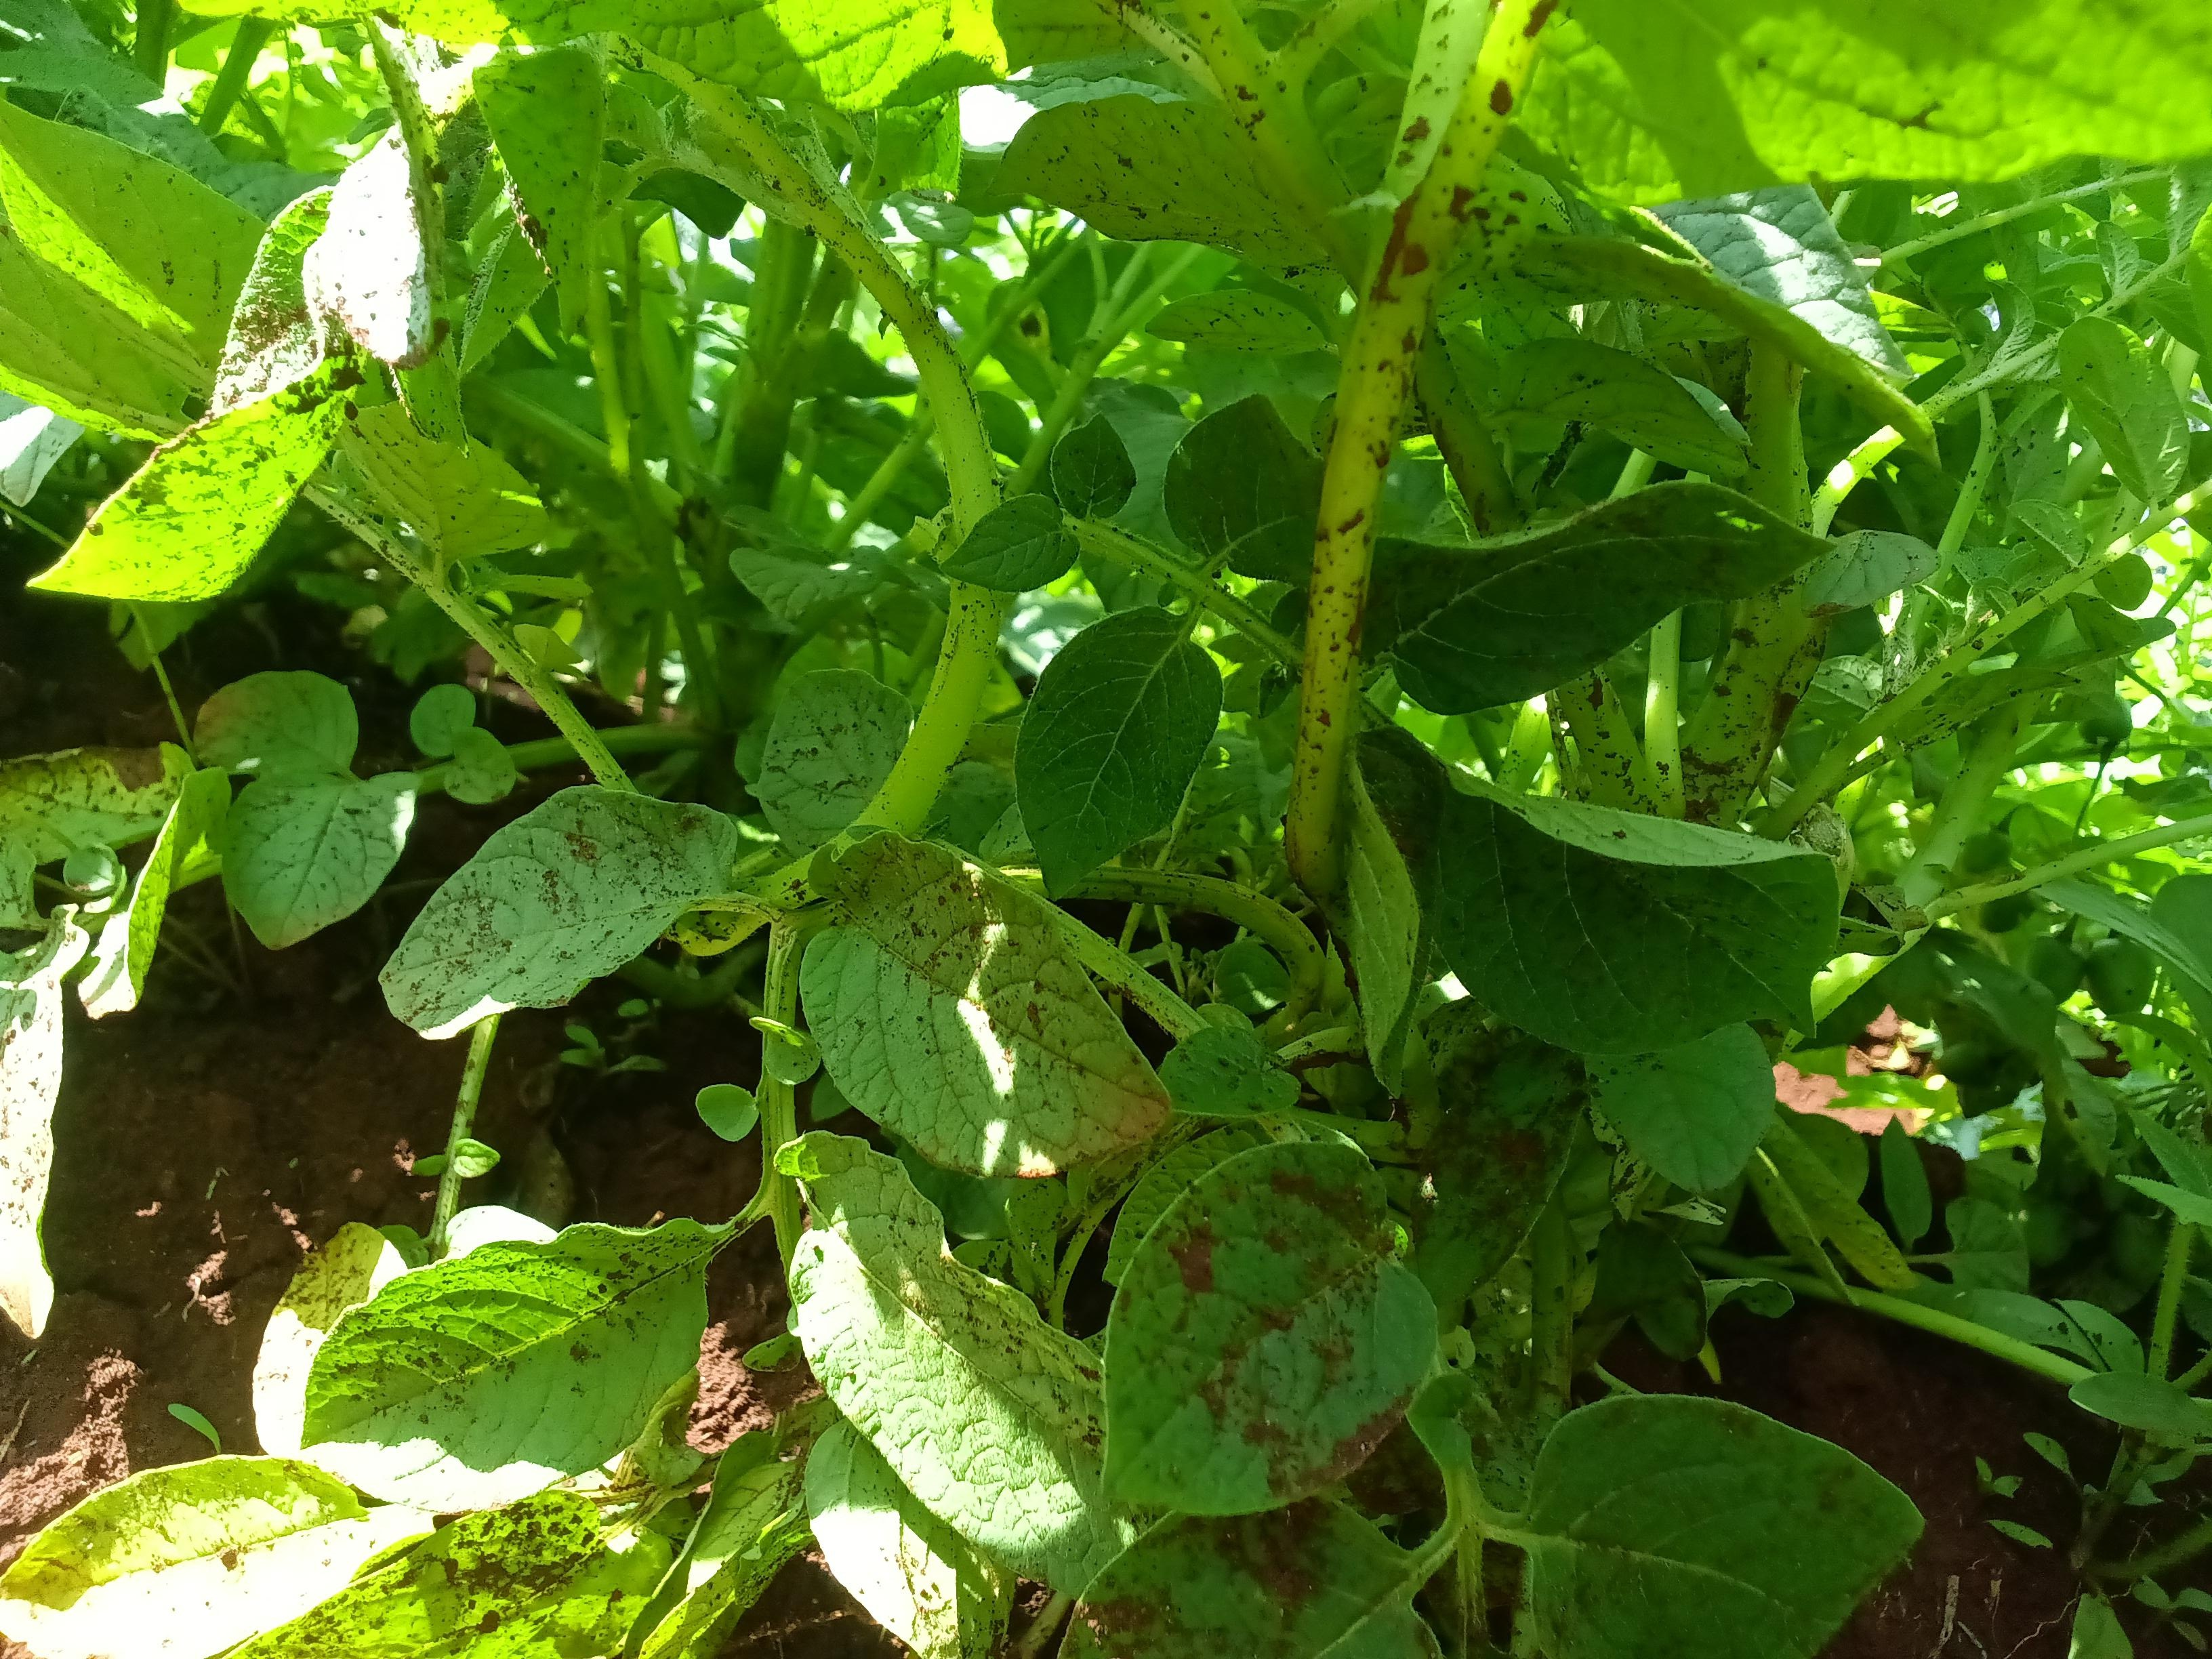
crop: potato
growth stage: flowering
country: Kenya
